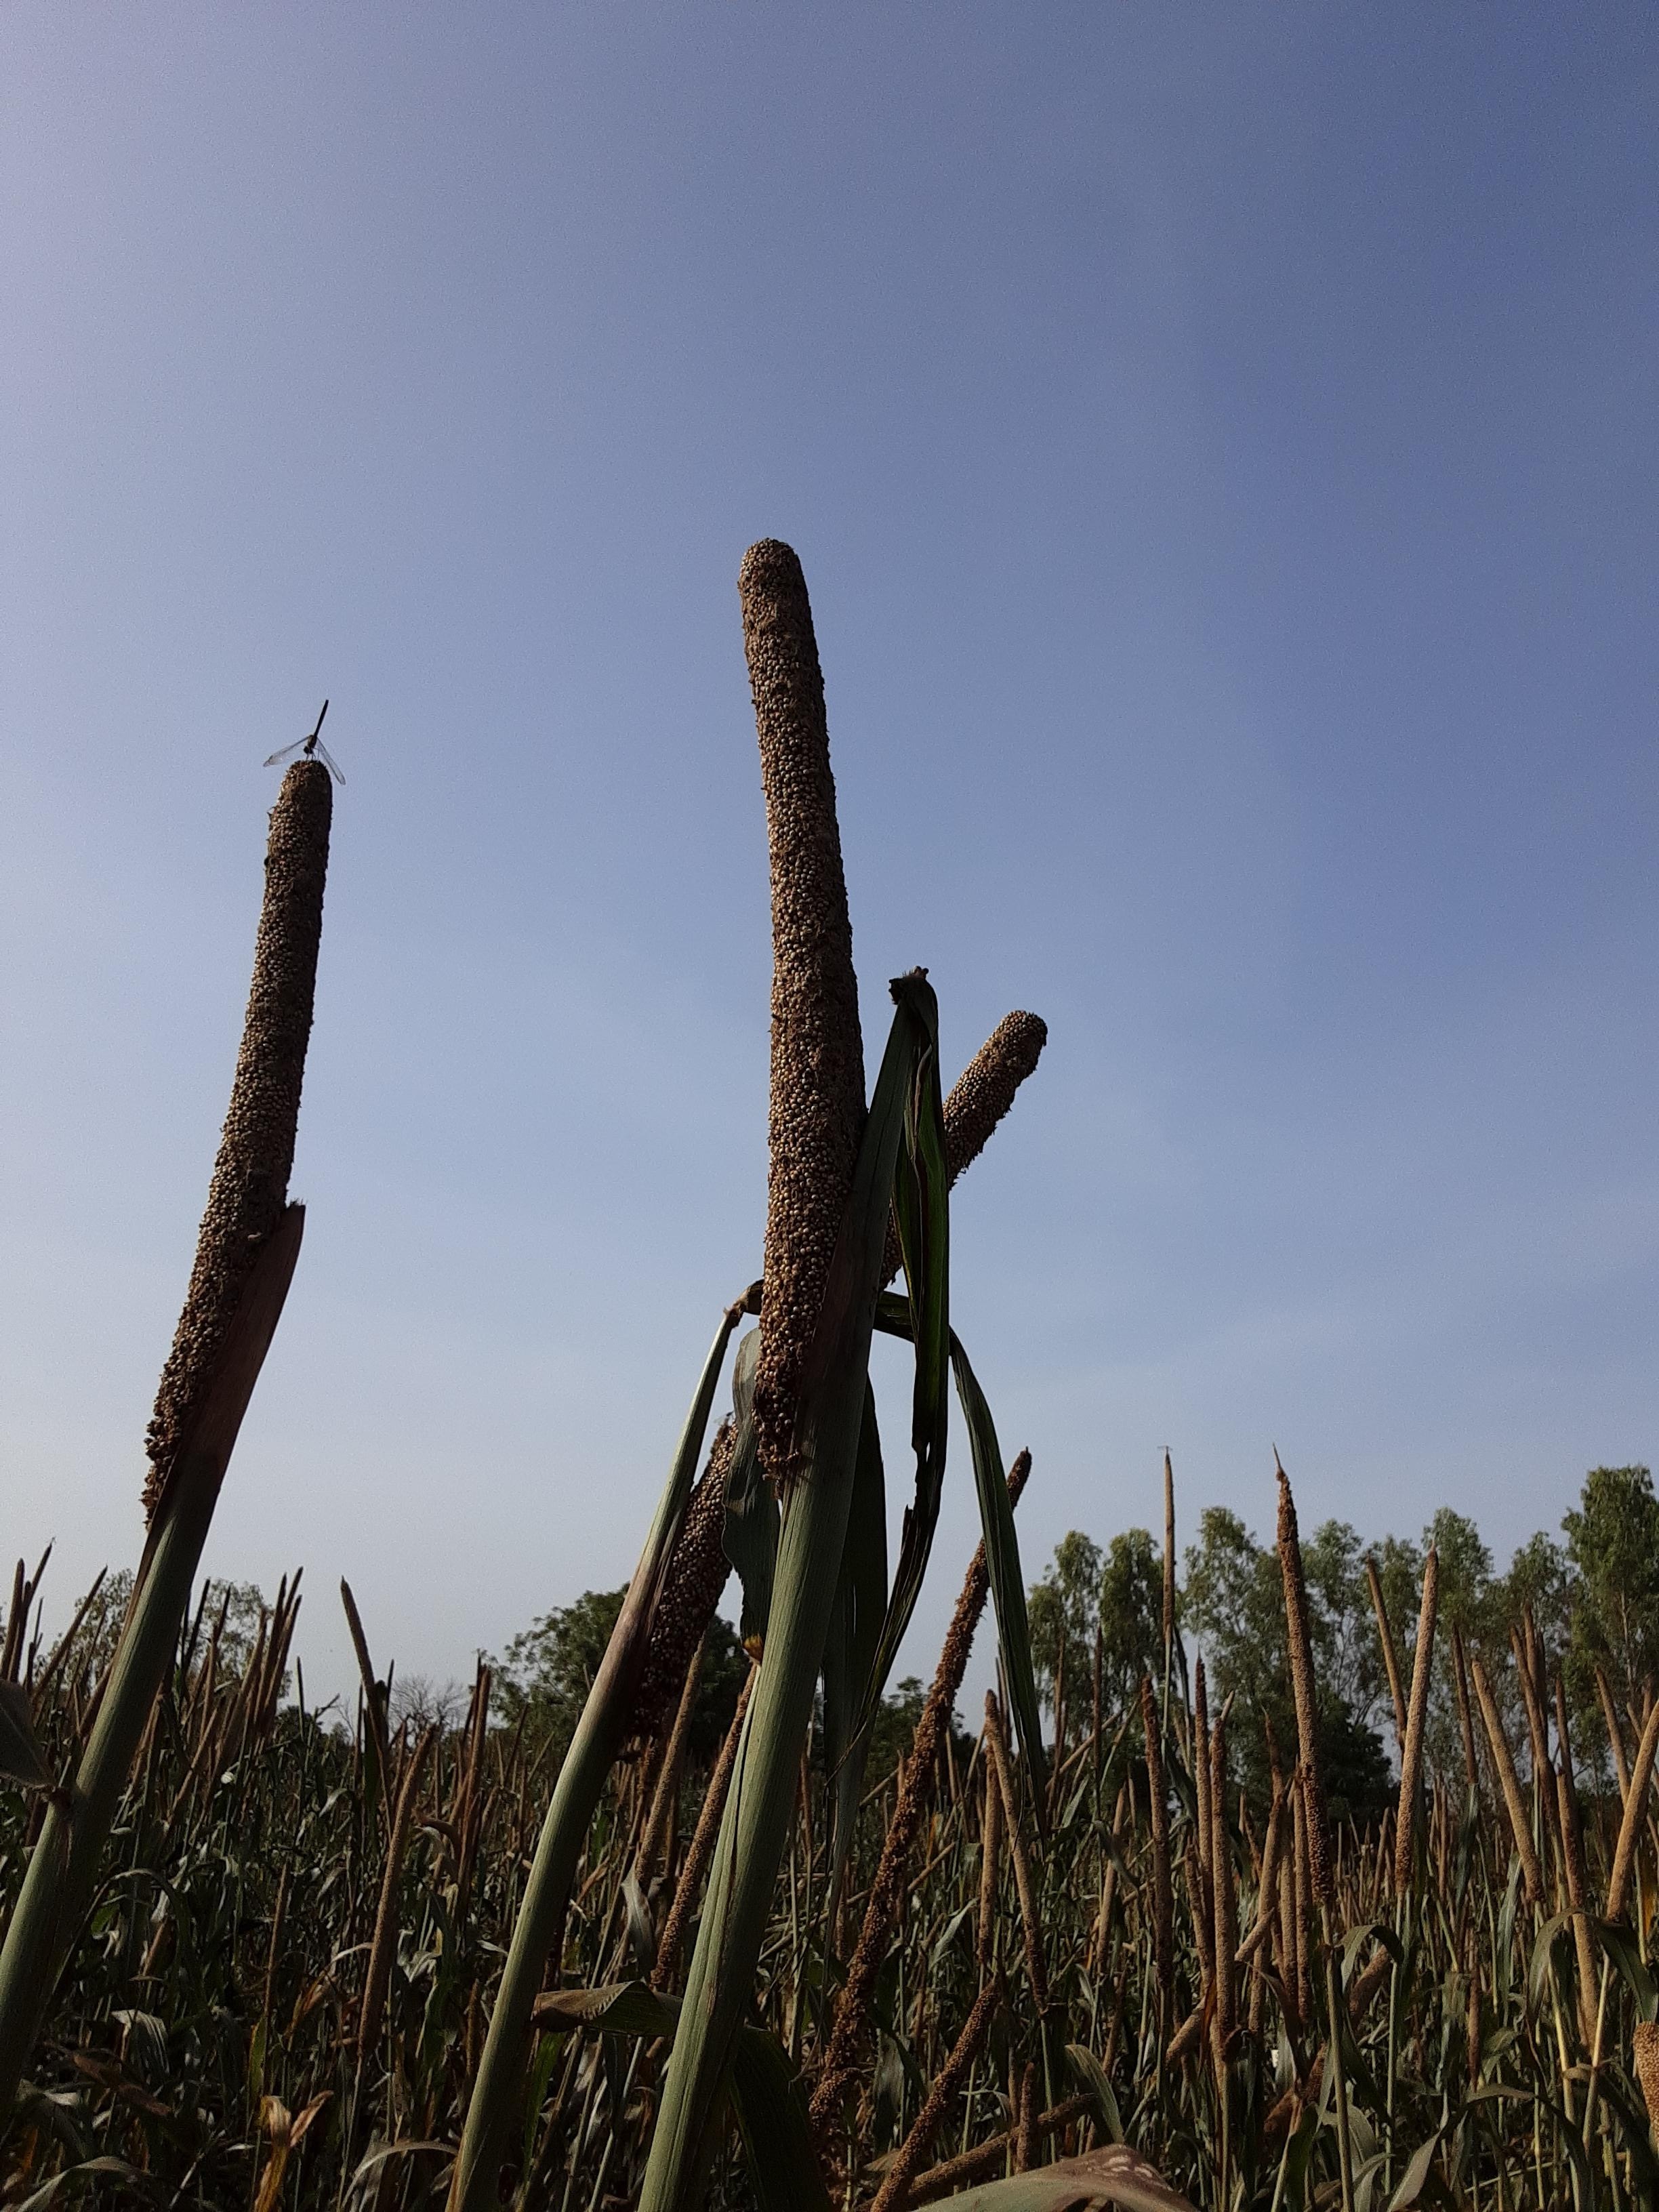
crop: pearl millet
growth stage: filling grain
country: Senegal
